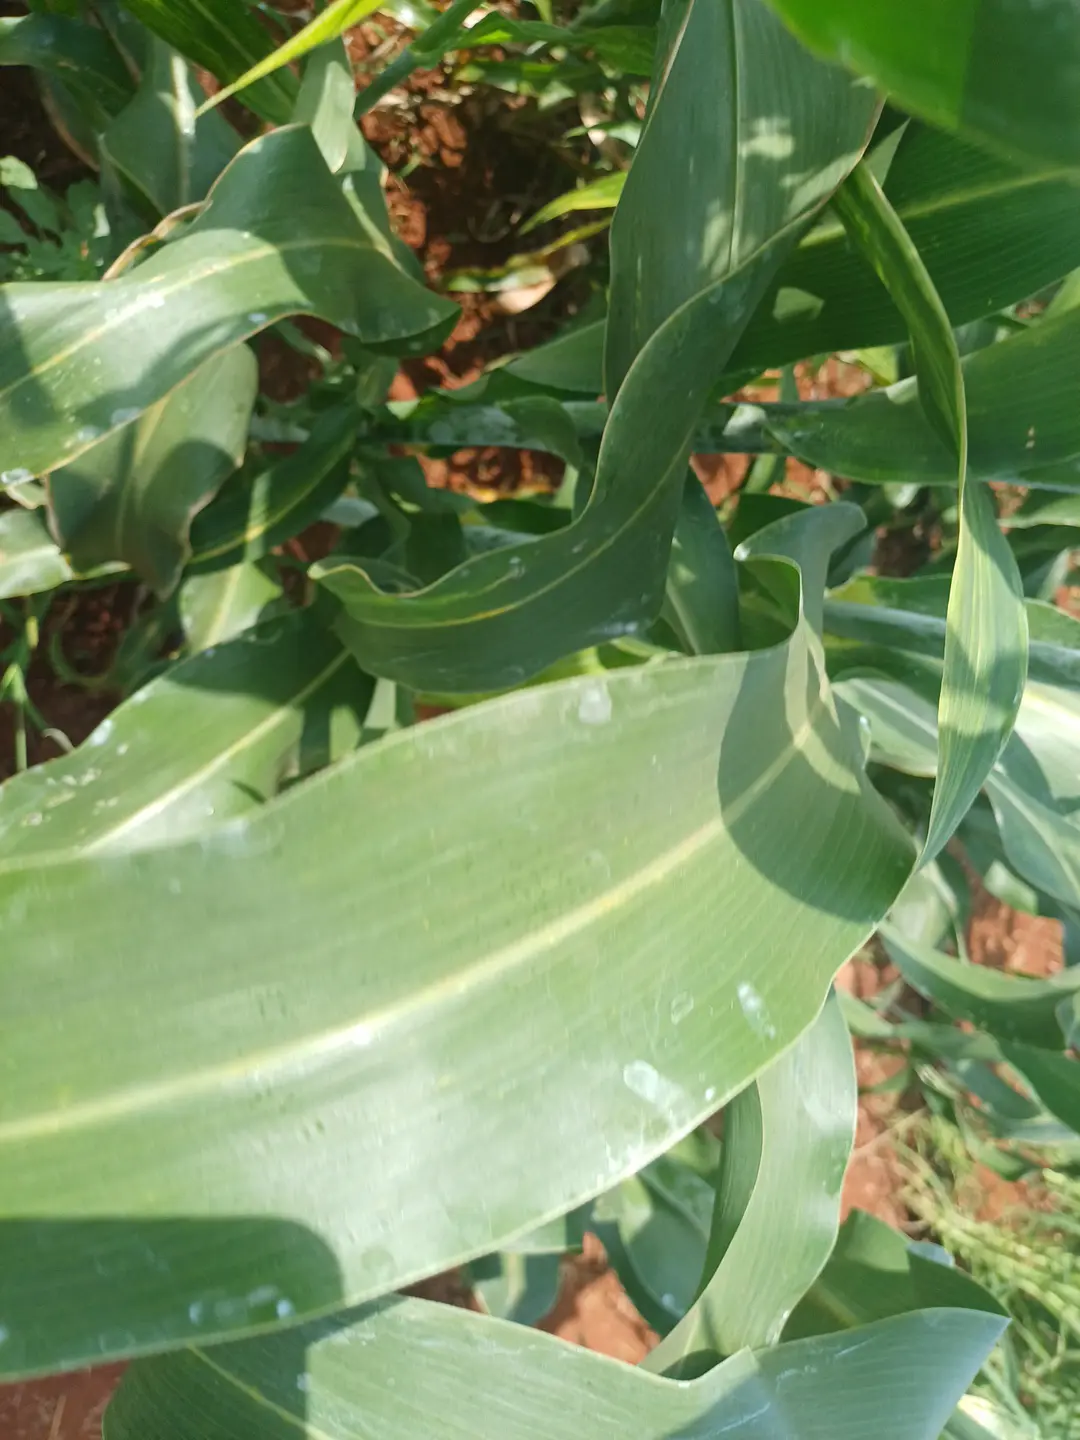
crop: sorghum
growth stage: flowering
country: Kenya
